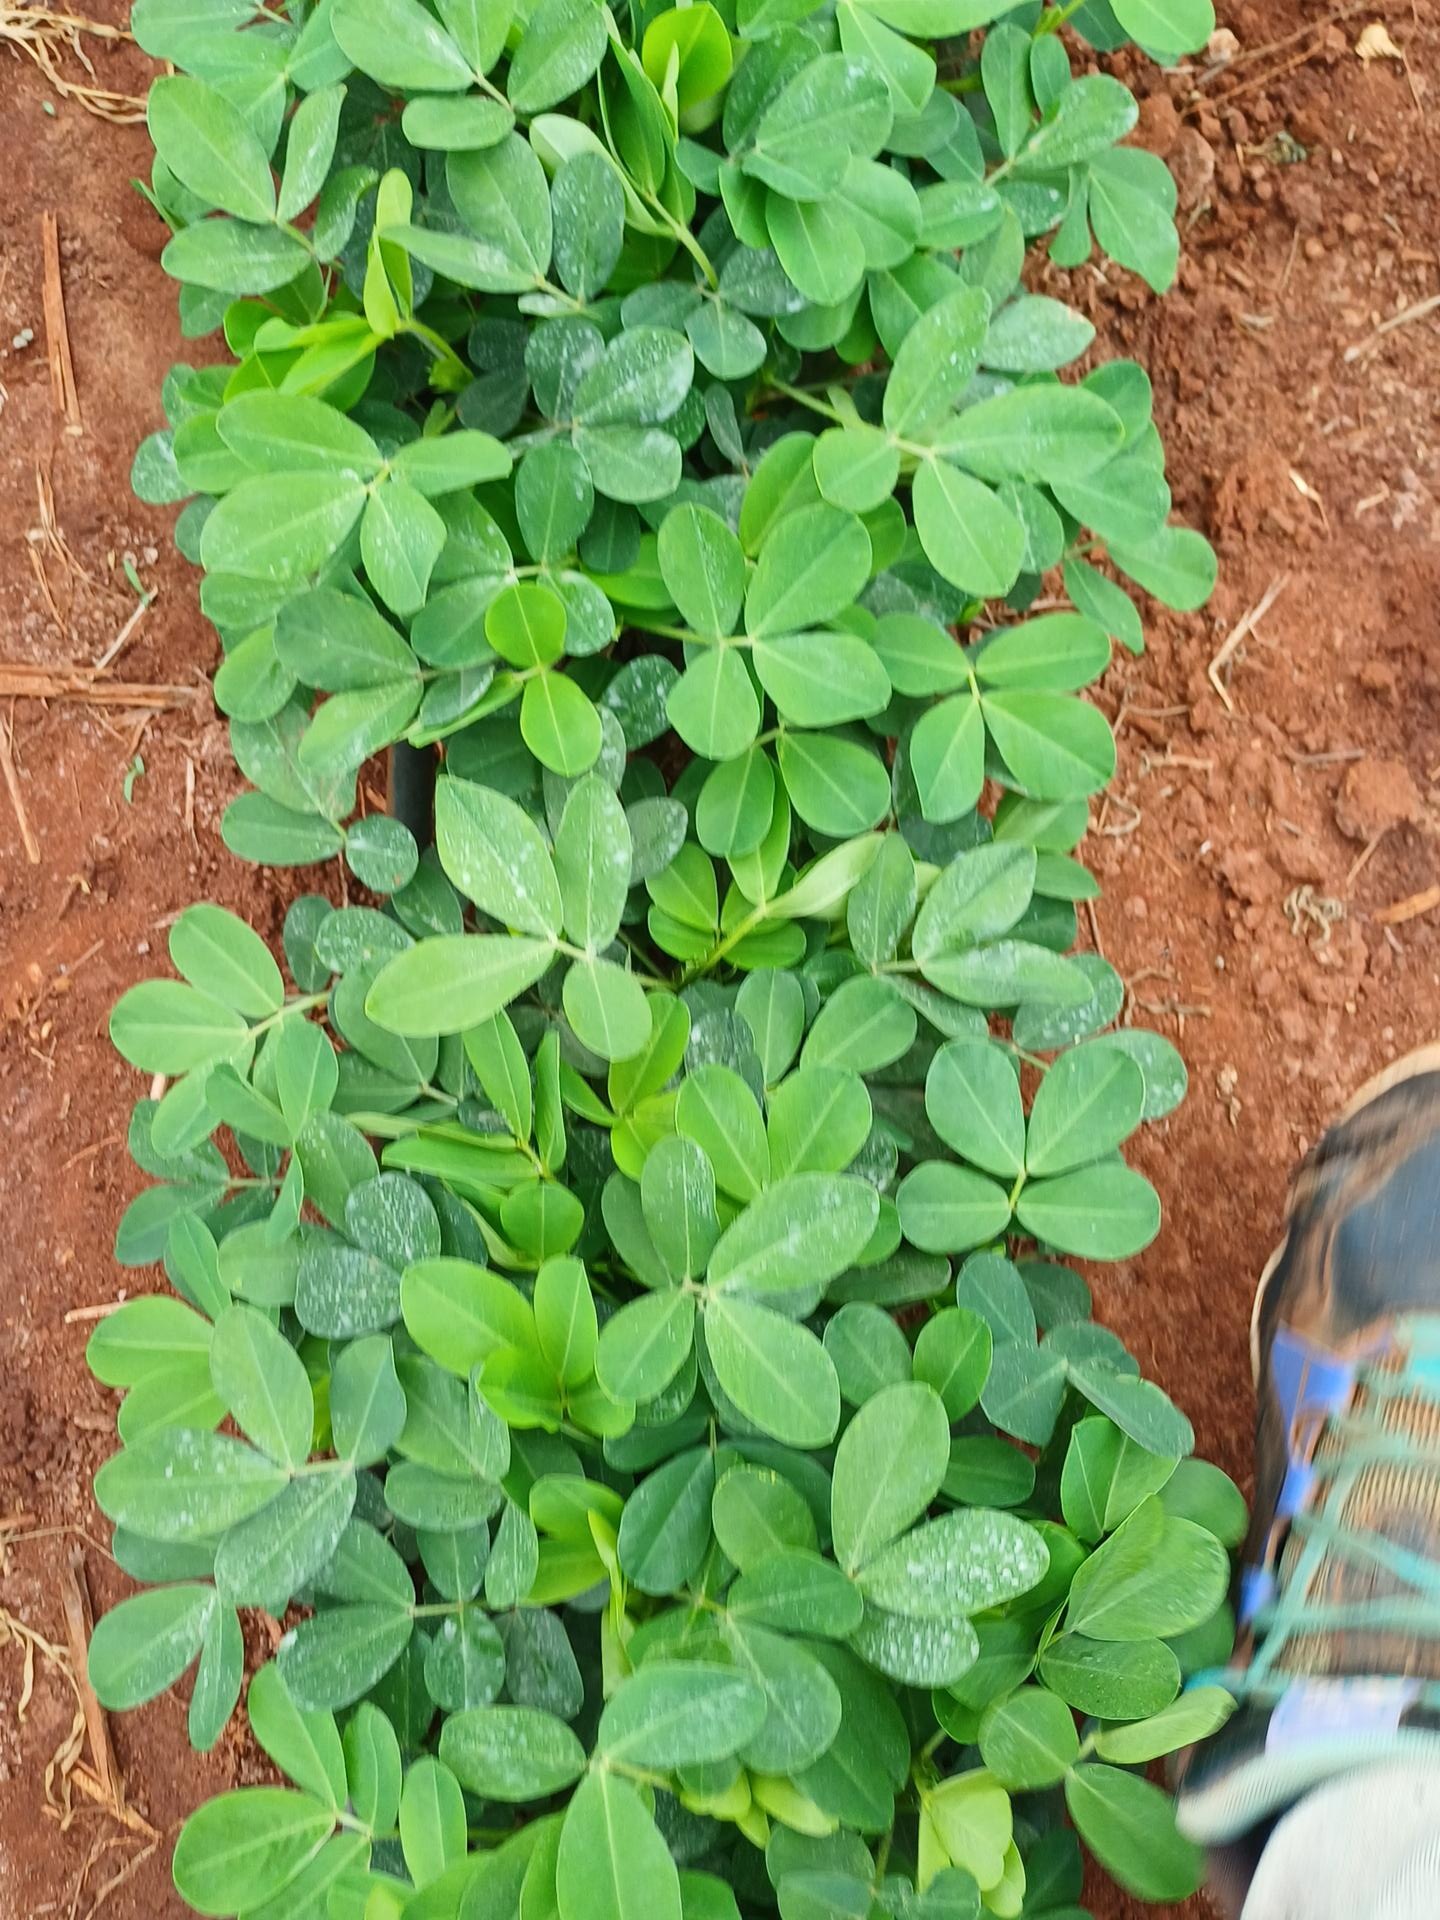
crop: groundnut
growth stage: vegetative
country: Kenya
